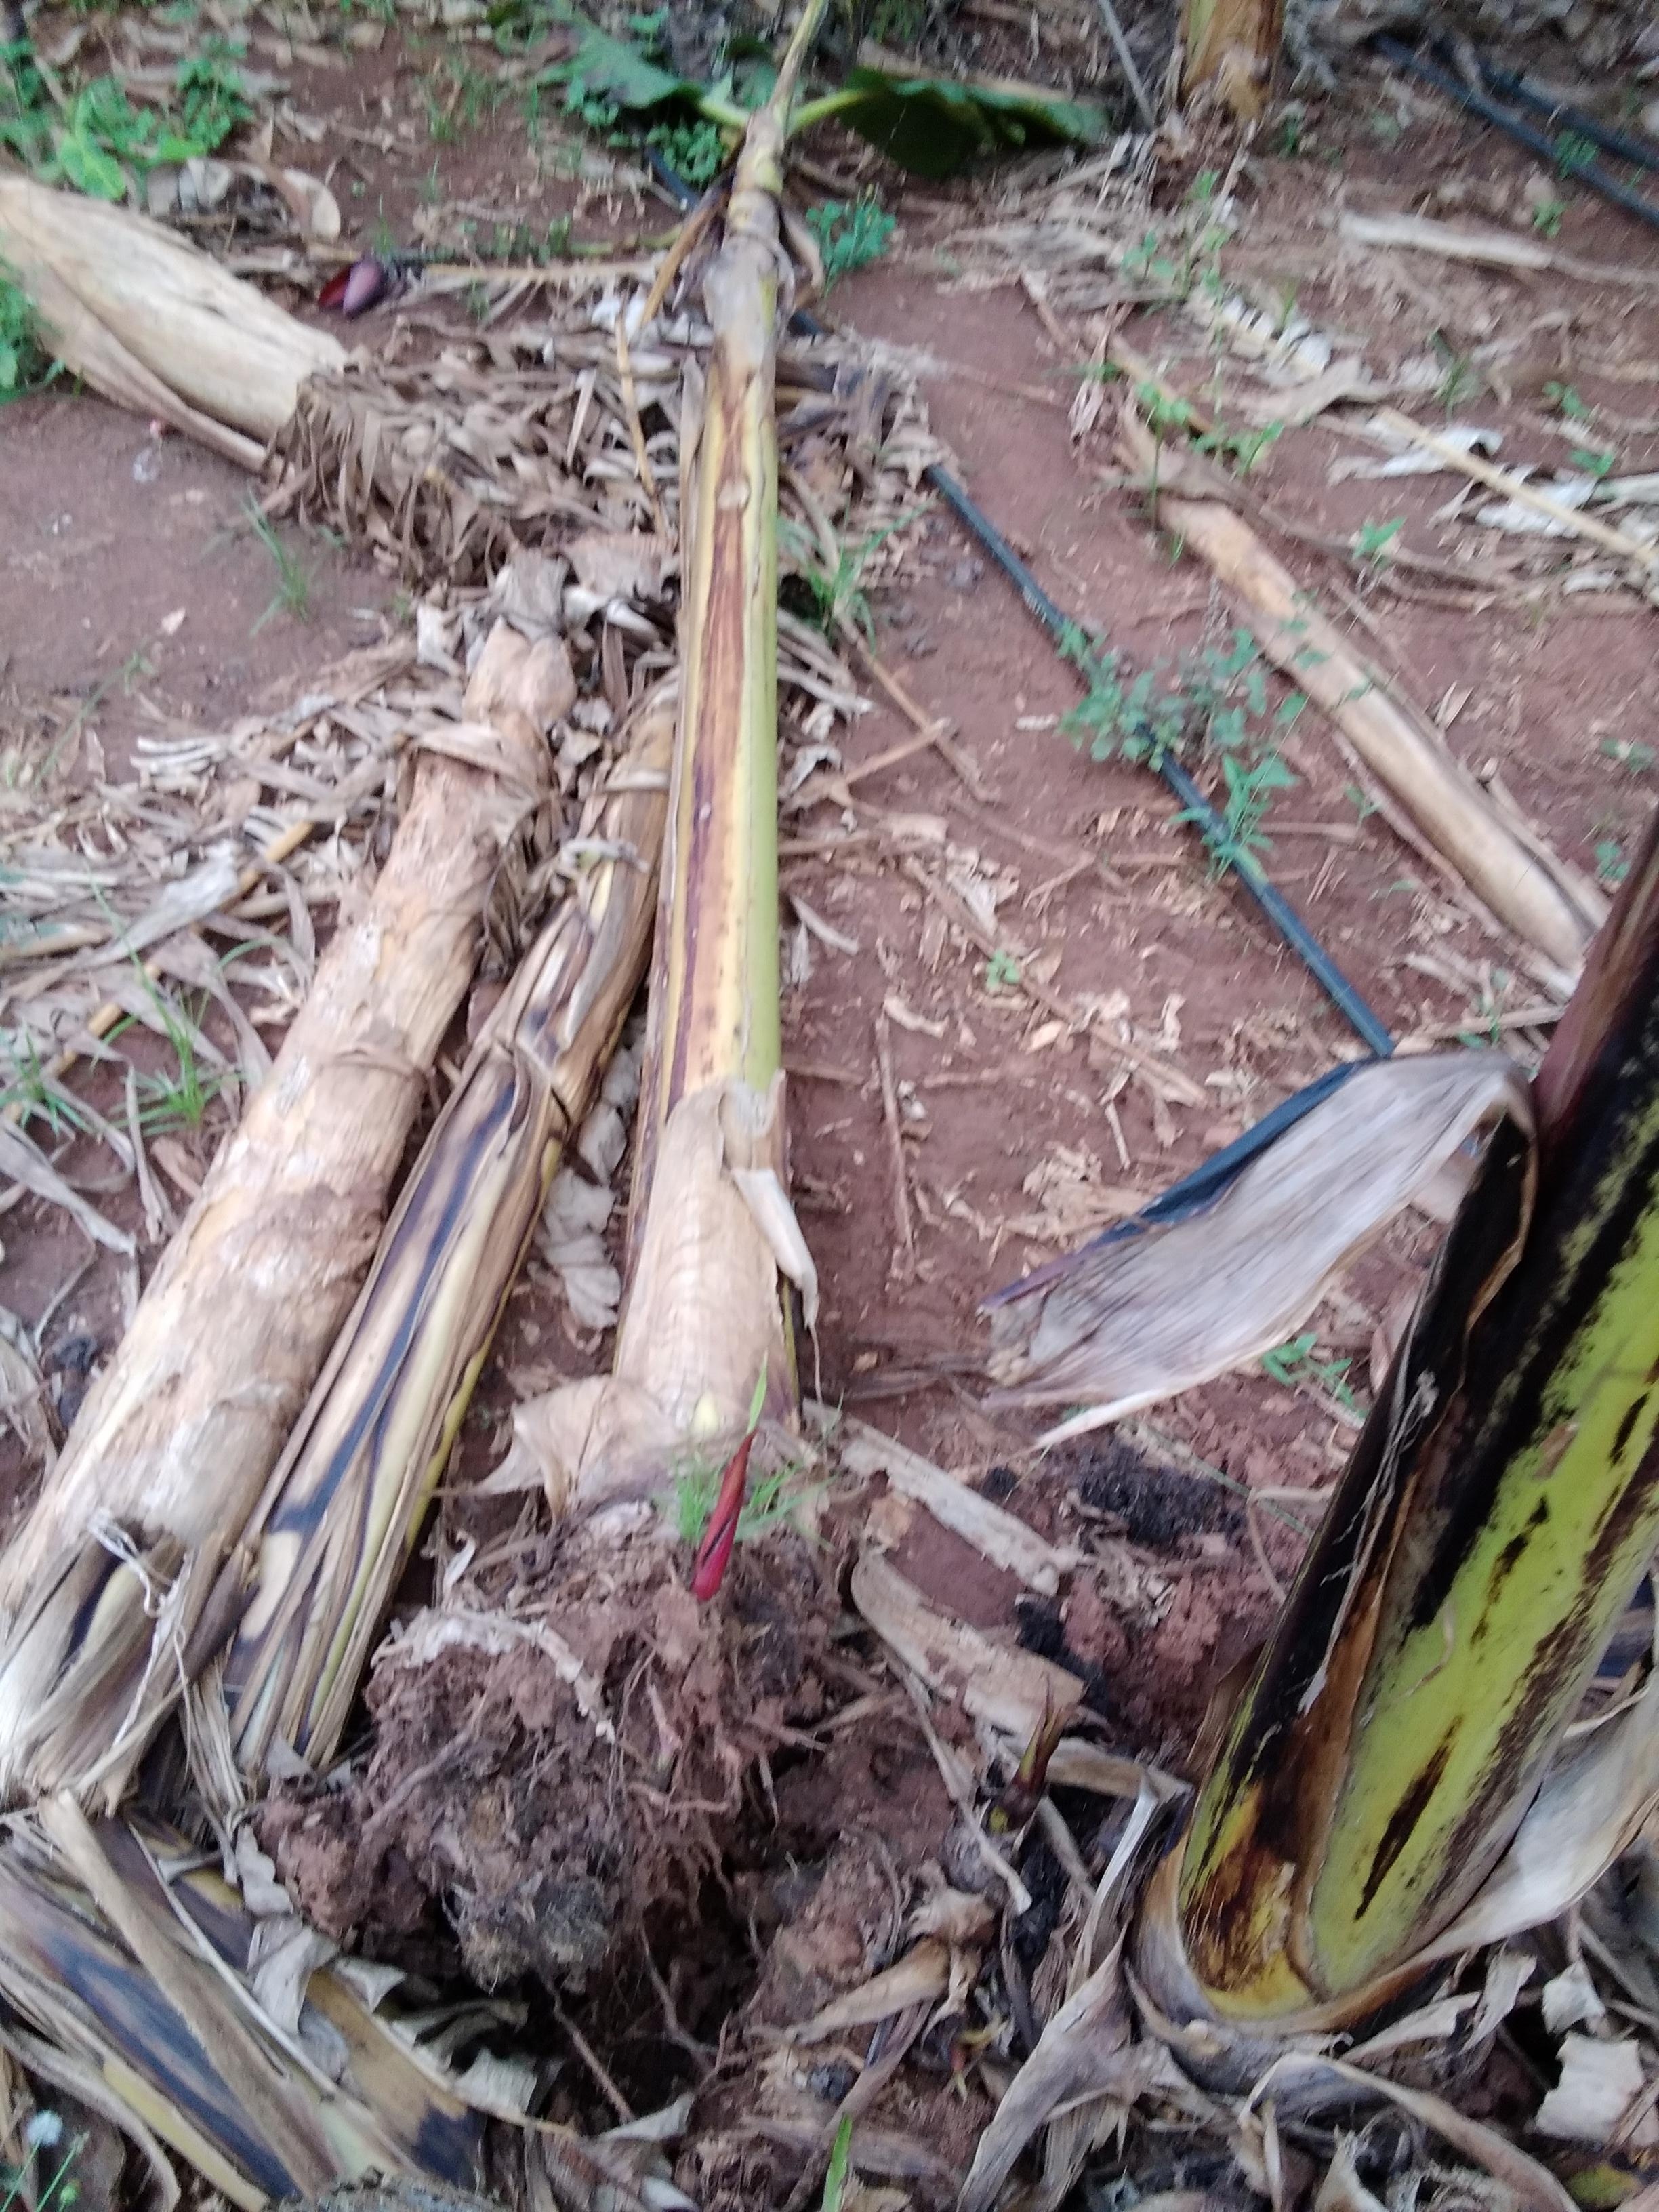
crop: banana
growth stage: flowering
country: Tanzania
